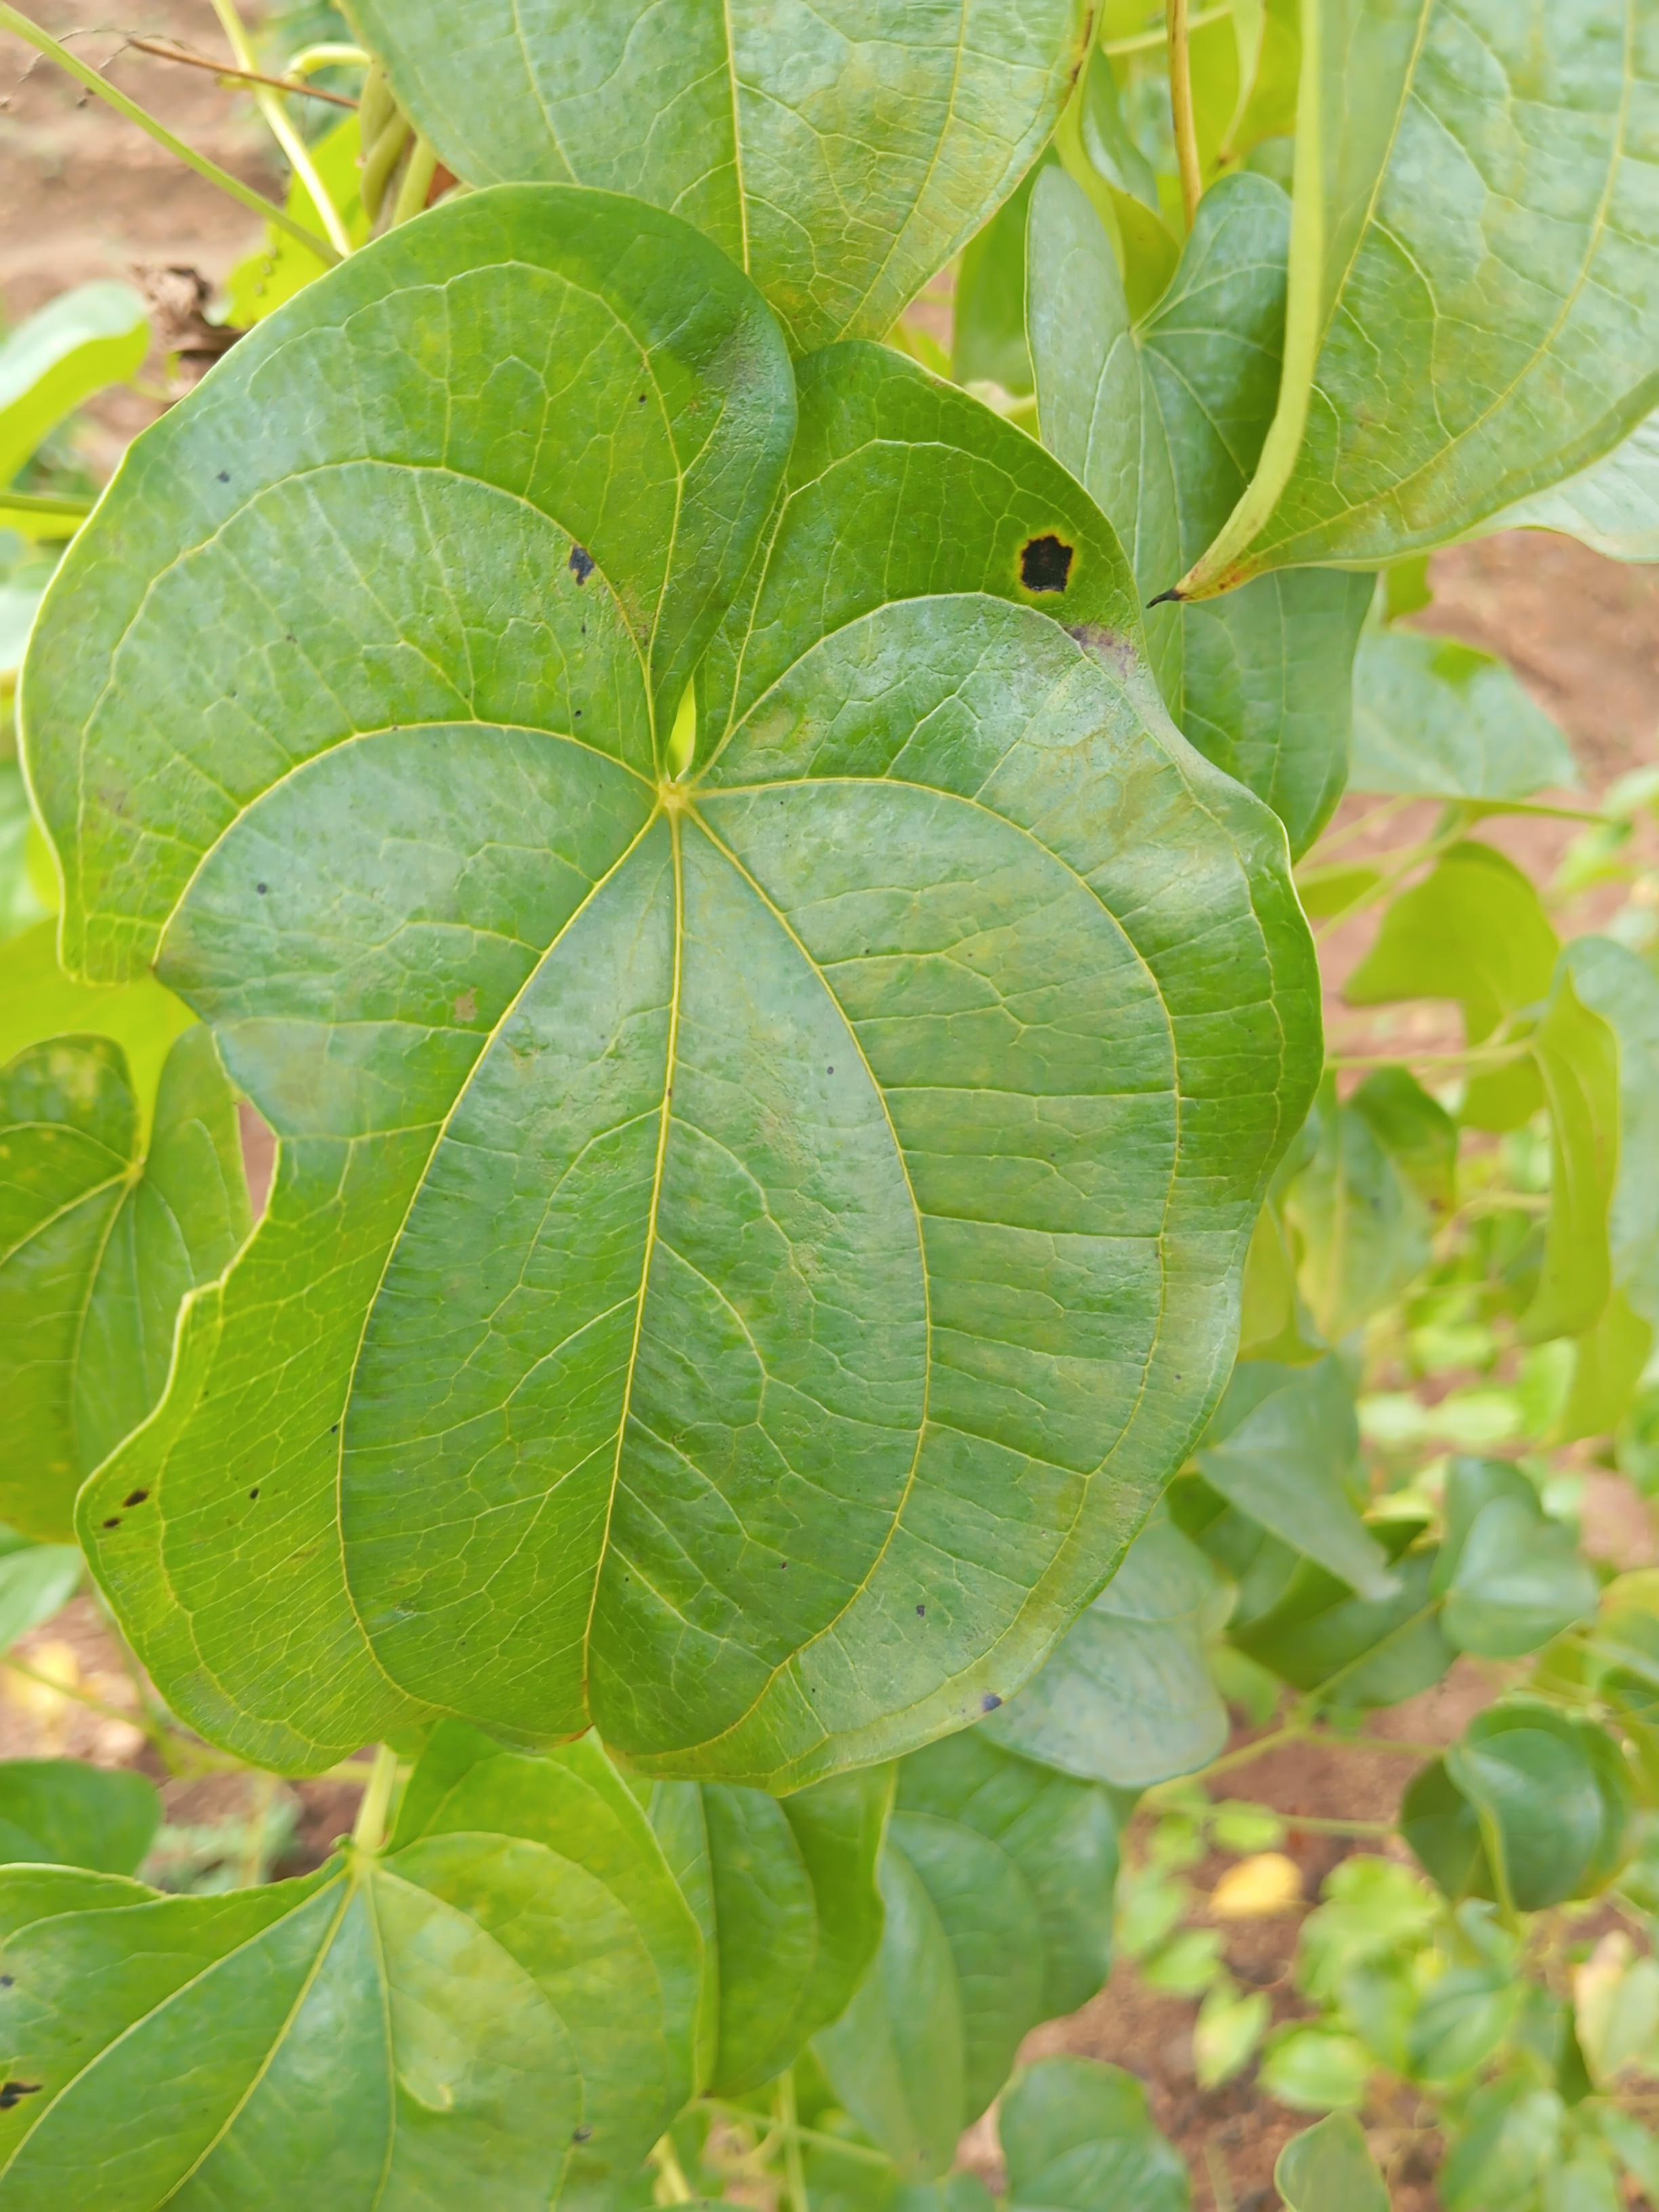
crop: yam
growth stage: maturity
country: Nigeria
